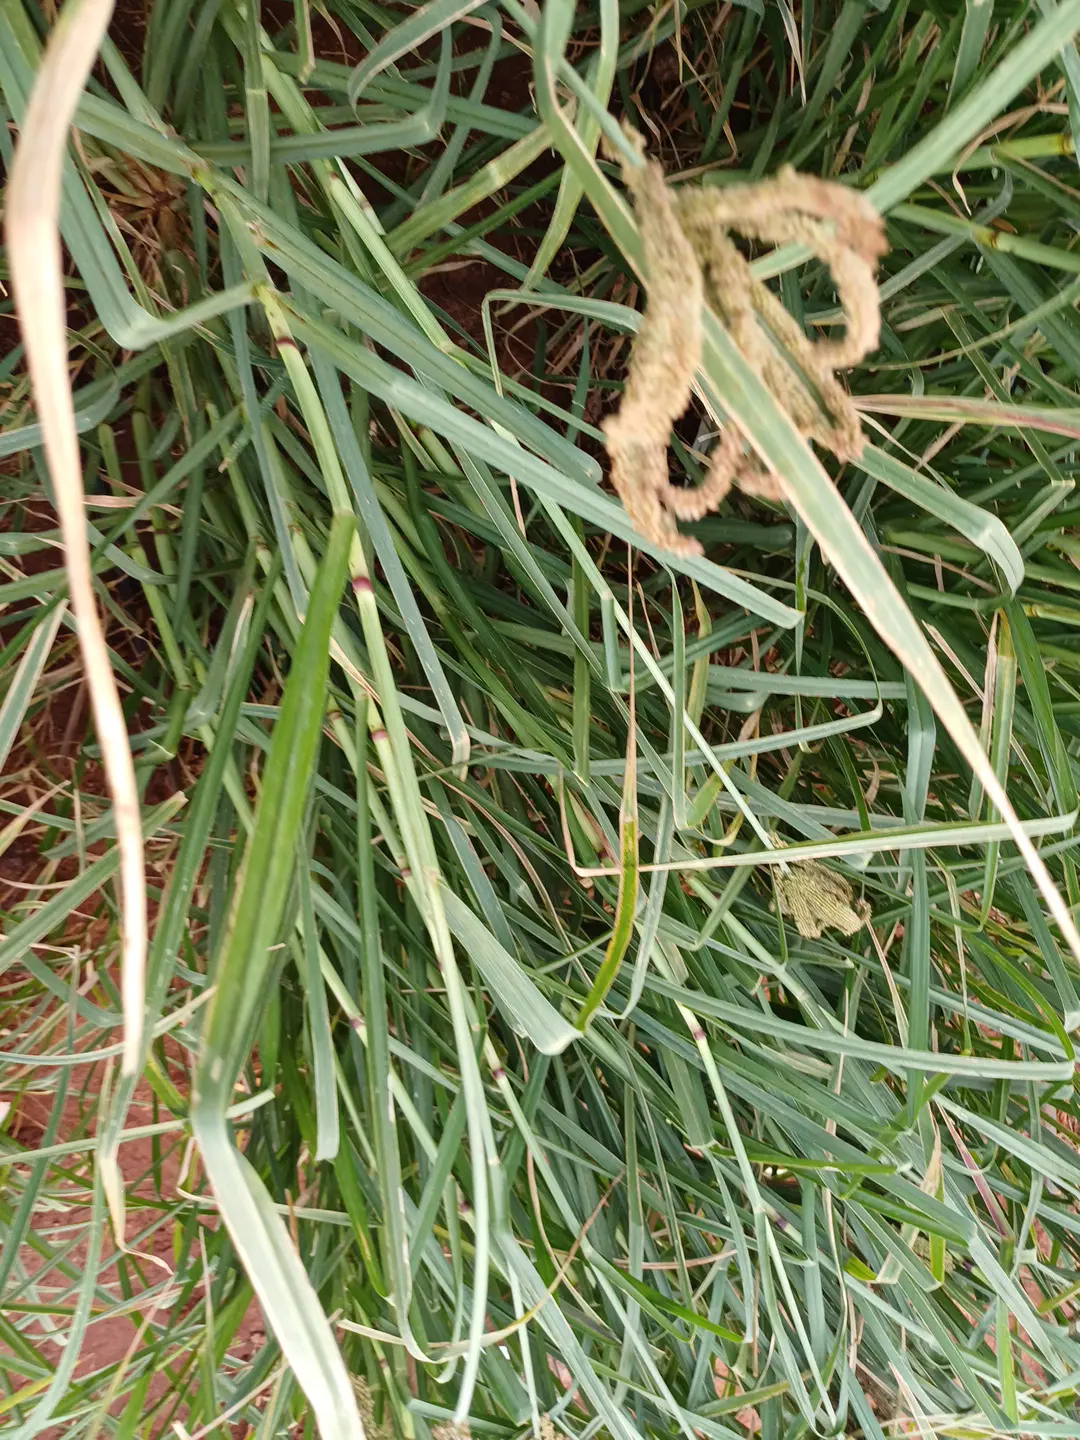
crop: finger millet
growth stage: filling grain
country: Kenya
